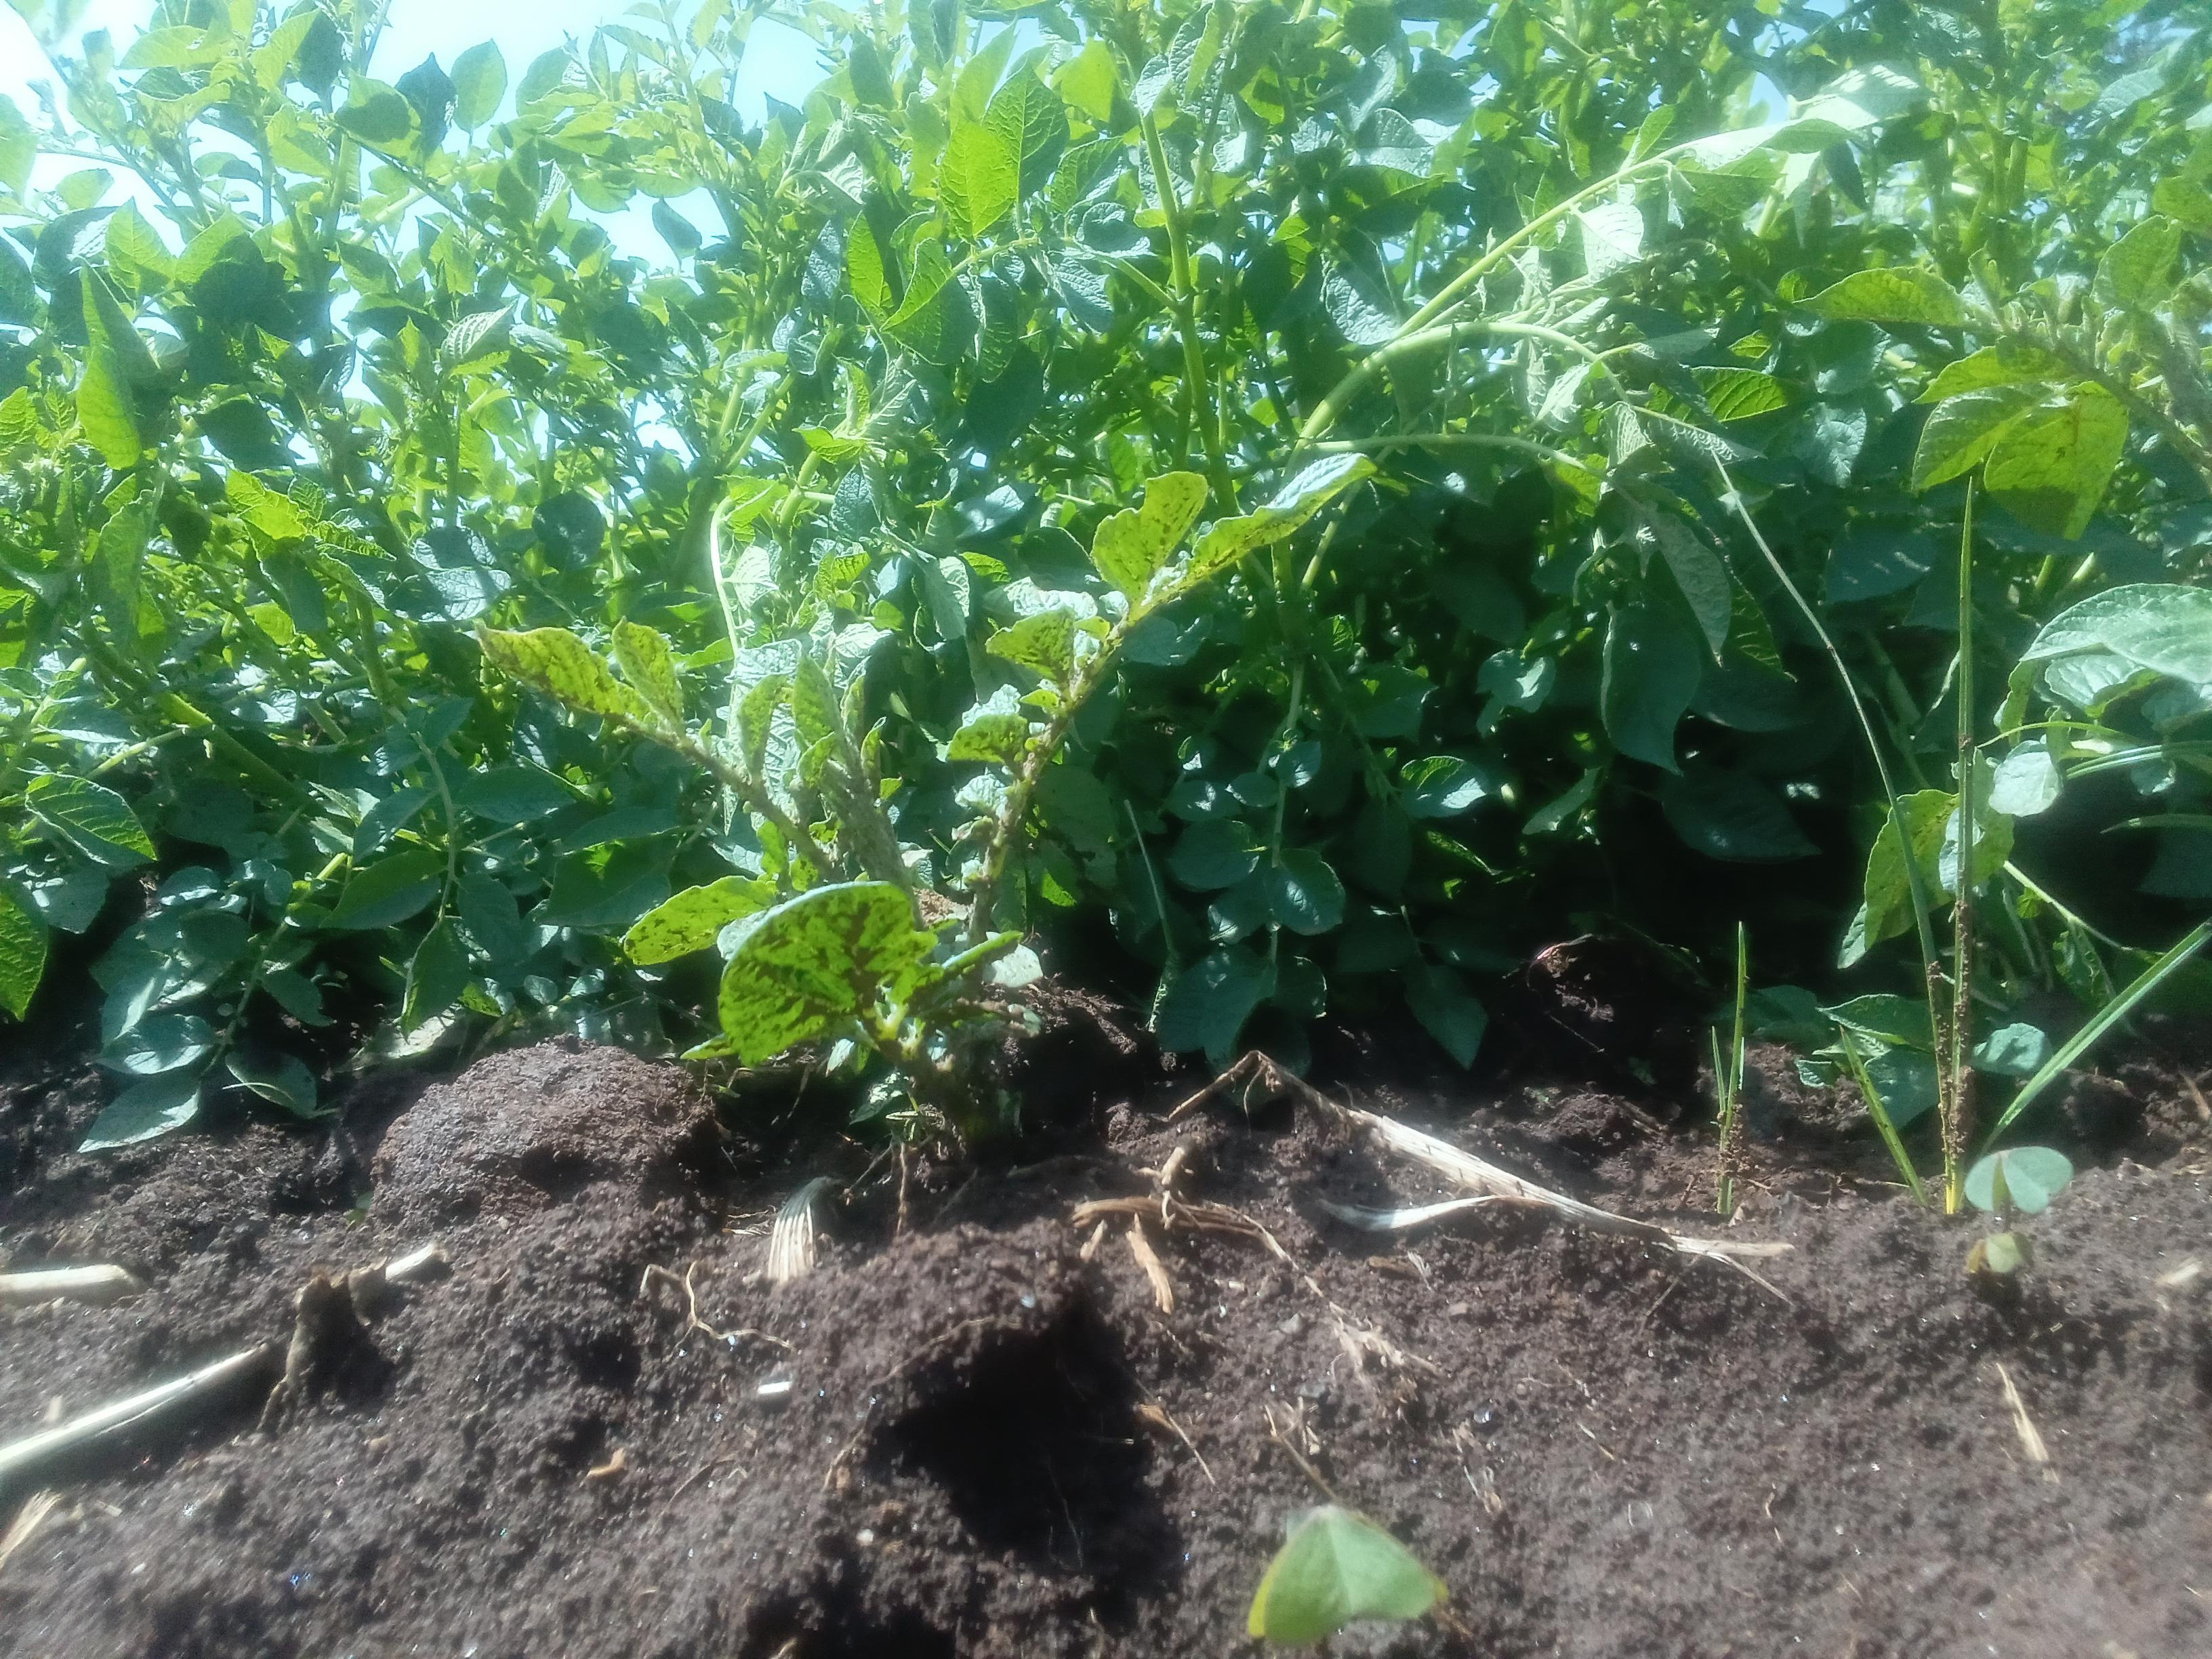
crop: potato
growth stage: vegetative
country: Kenya
